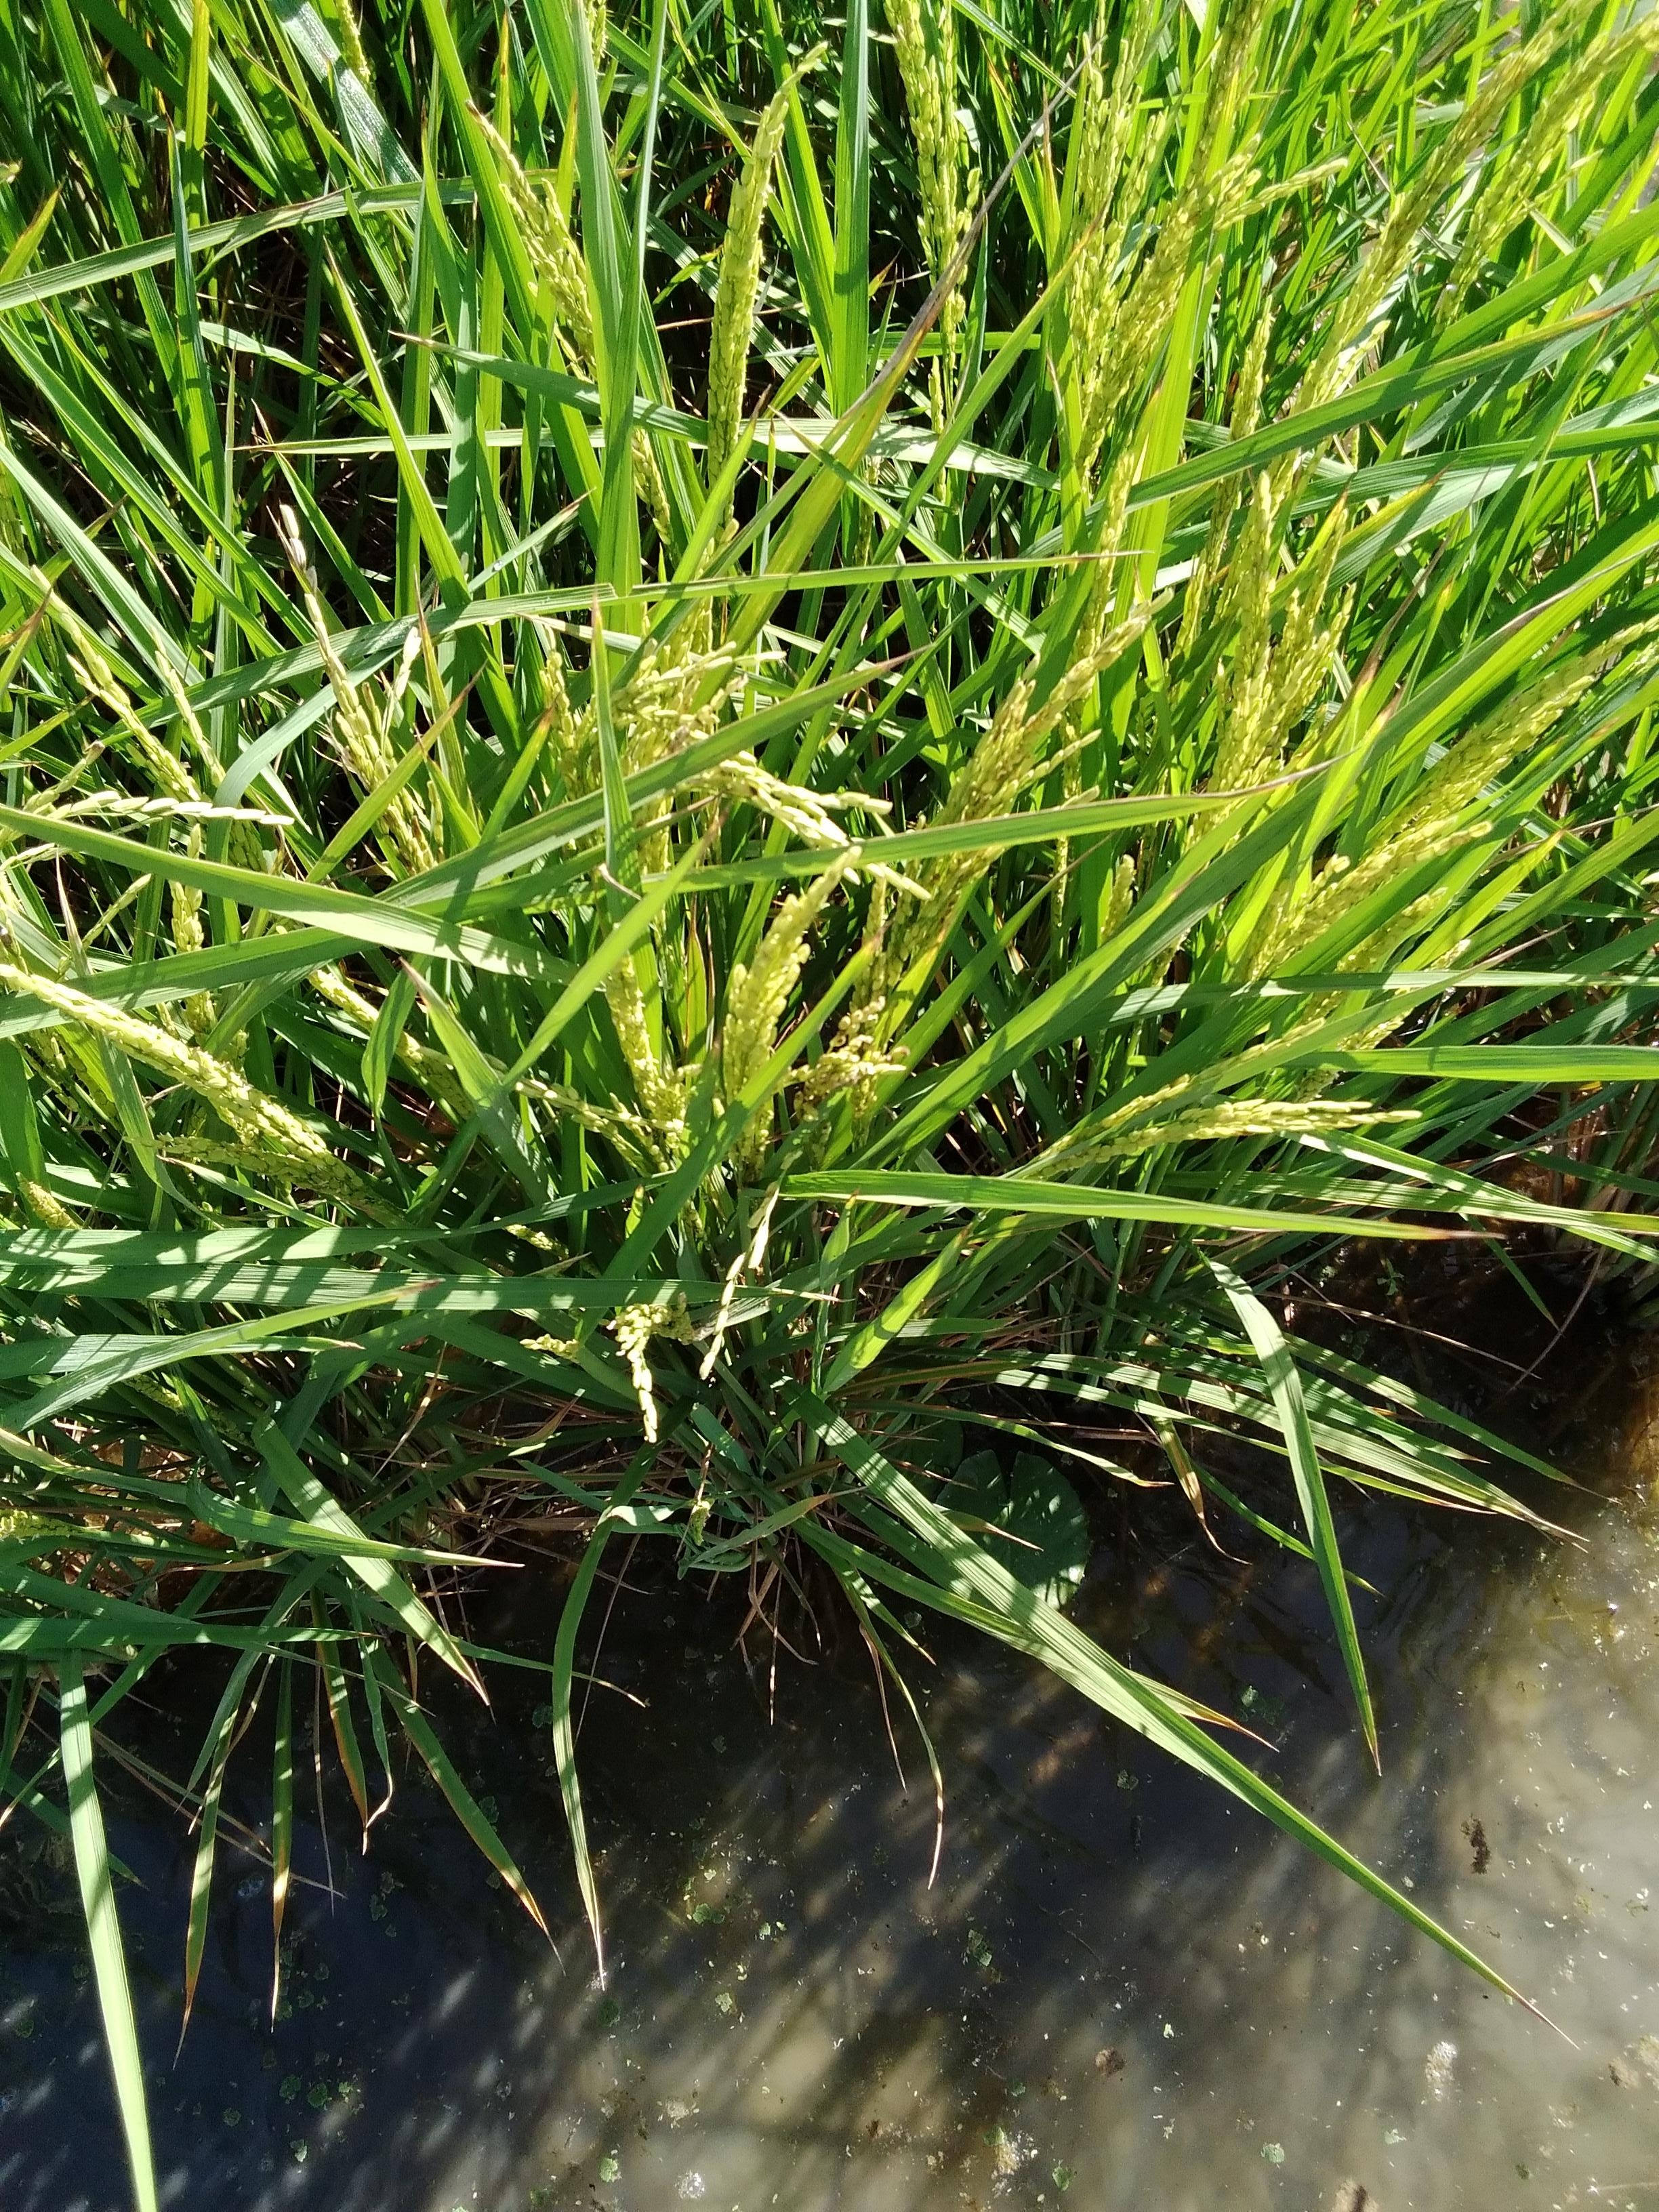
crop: rice
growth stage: stage milk
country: Senegal
